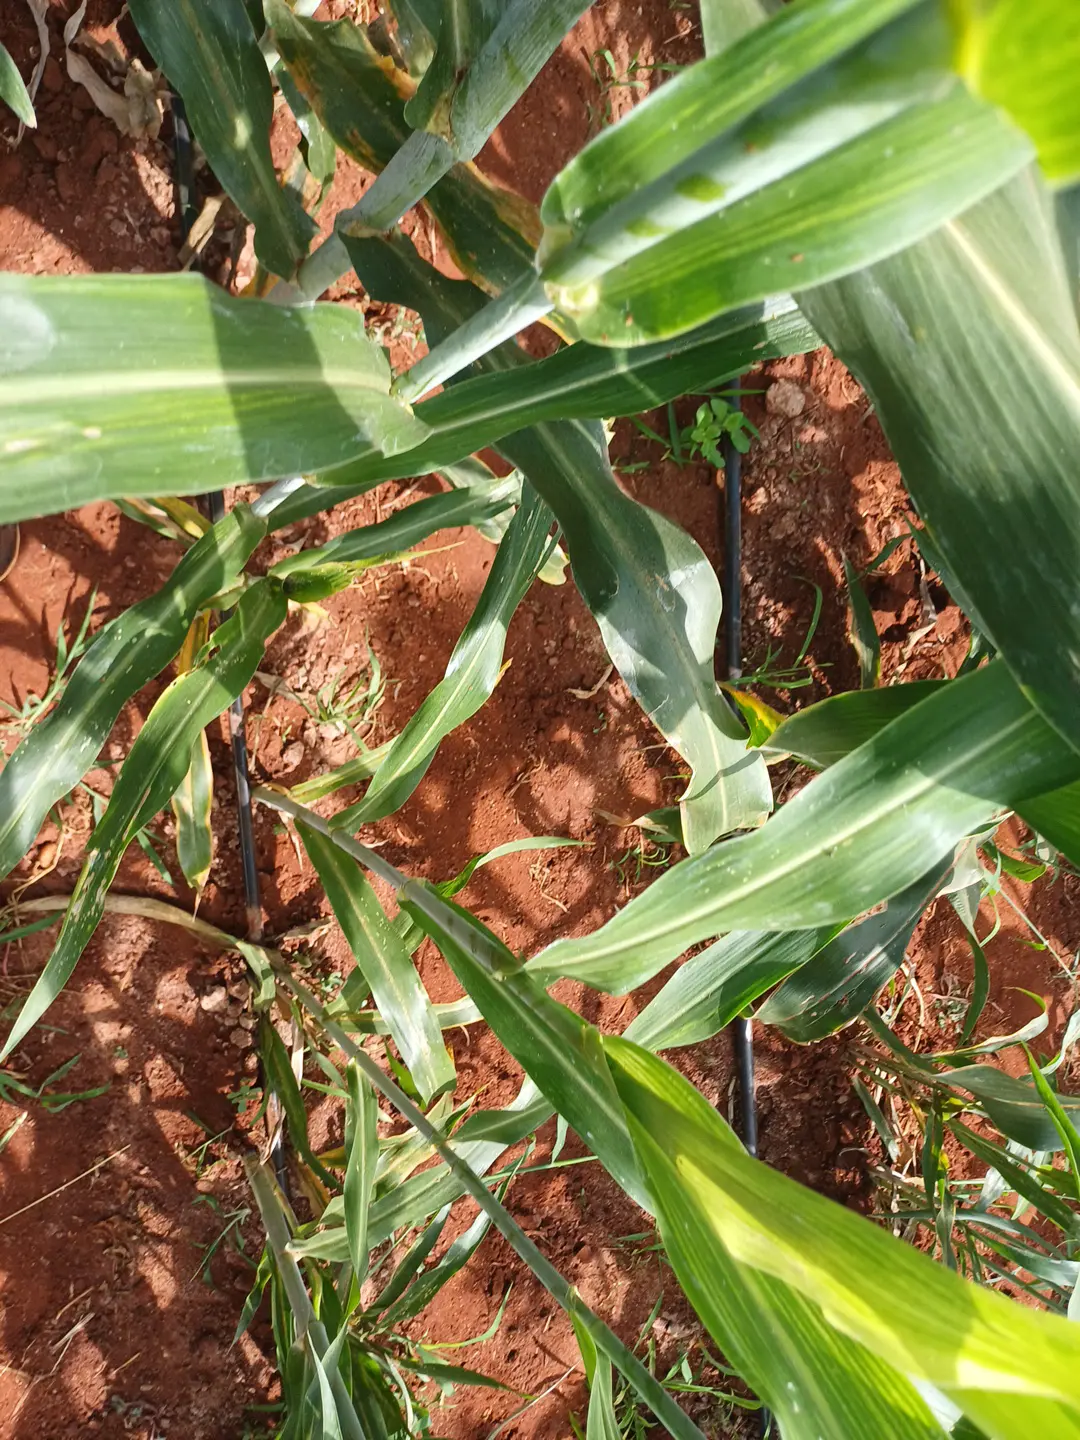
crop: sorghum
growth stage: filling grain
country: Kenya
